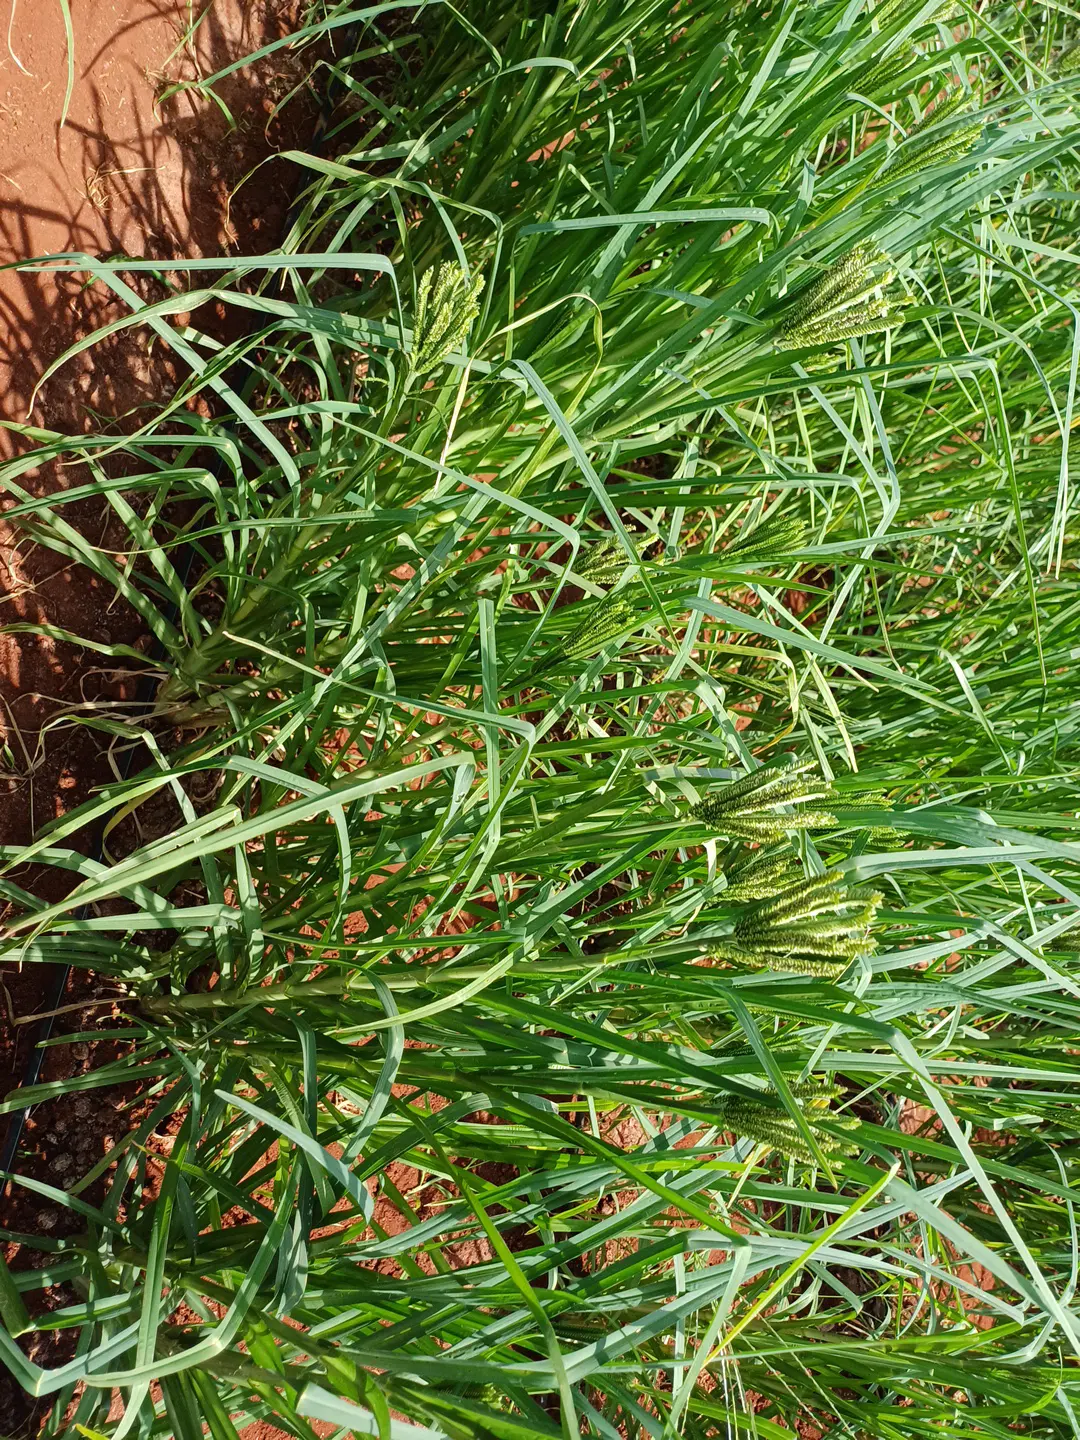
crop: finger millet
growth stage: flowering
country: Kenya
